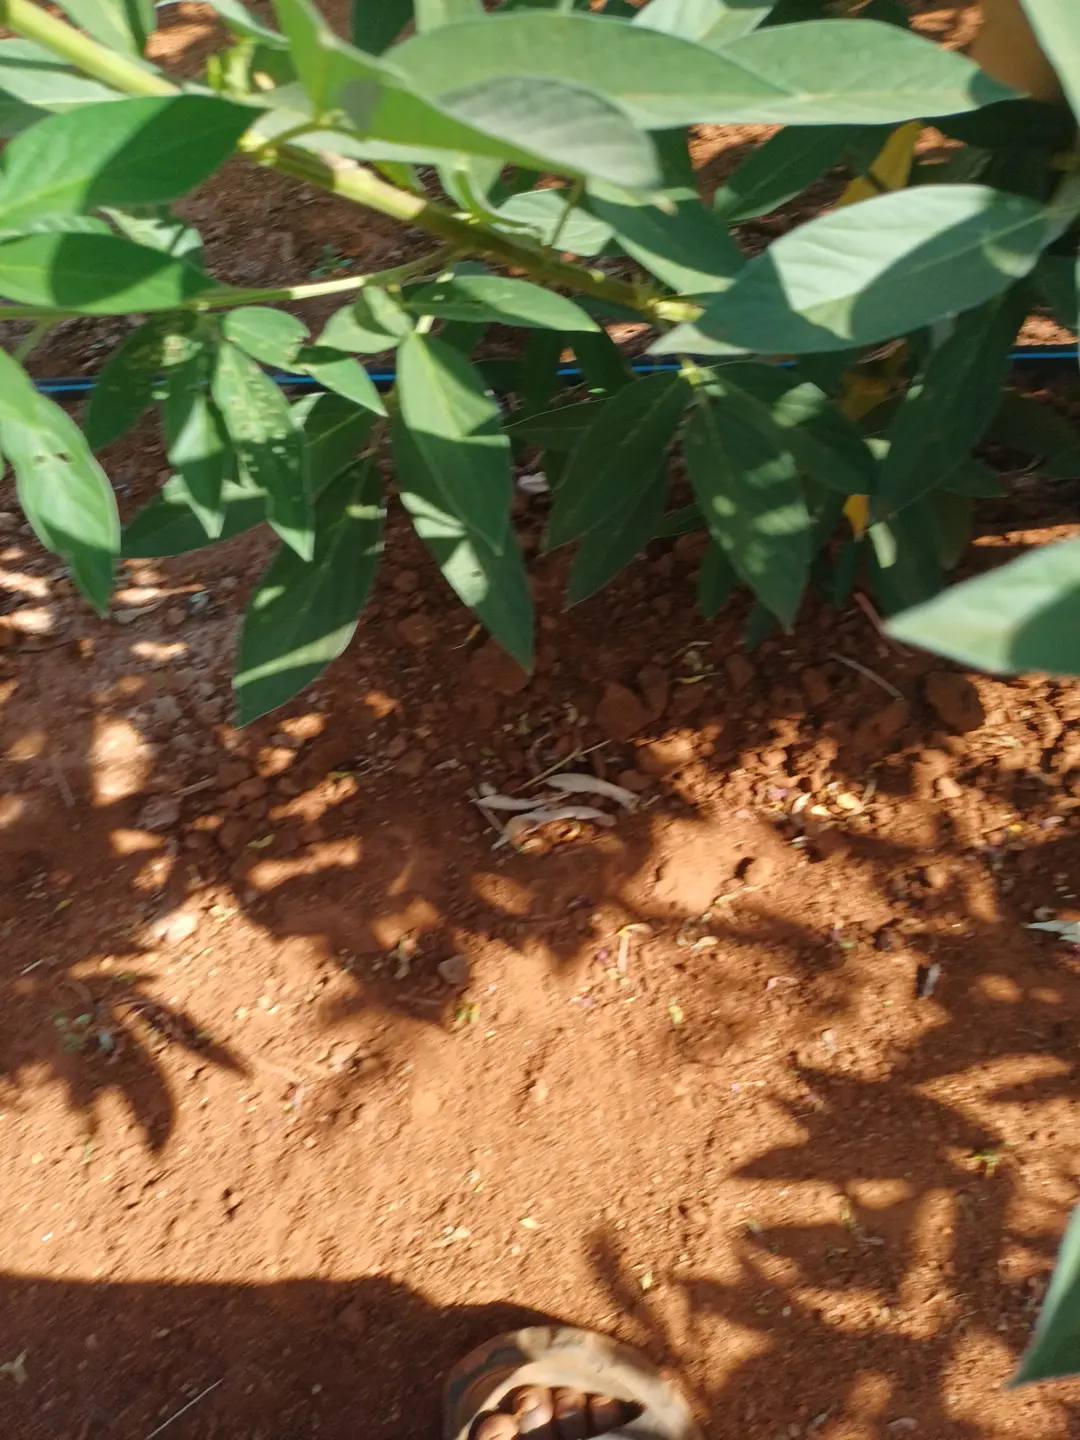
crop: pigeonpea
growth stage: development pod
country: Kenya
